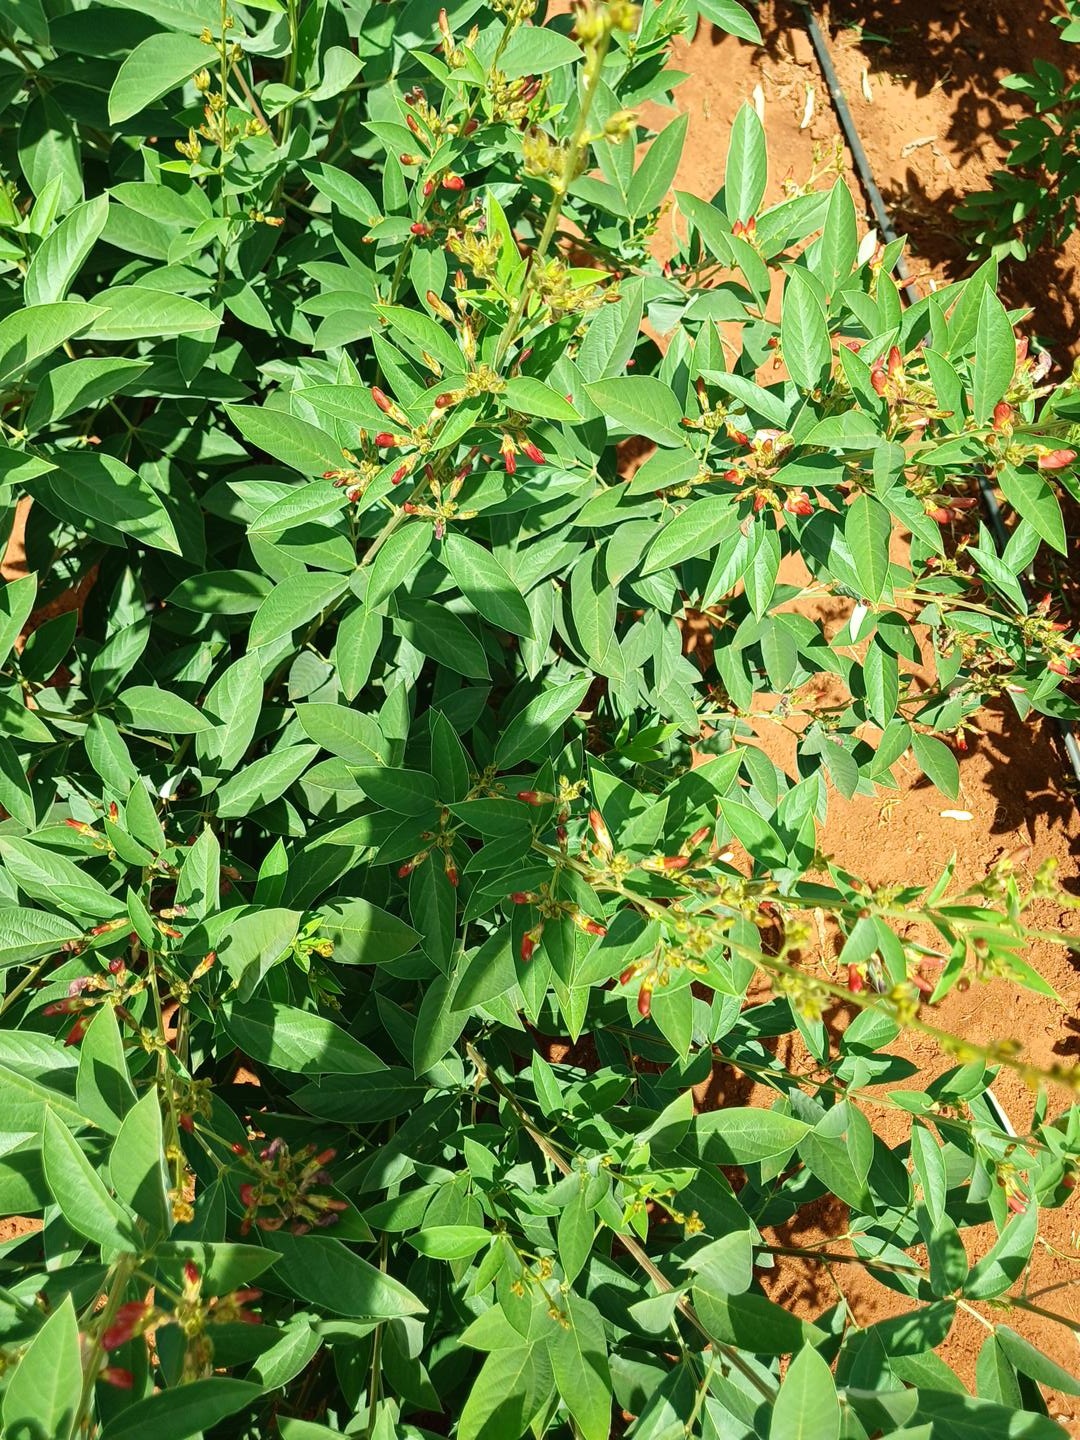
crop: pigeonpea
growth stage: flowering
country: Kenya
